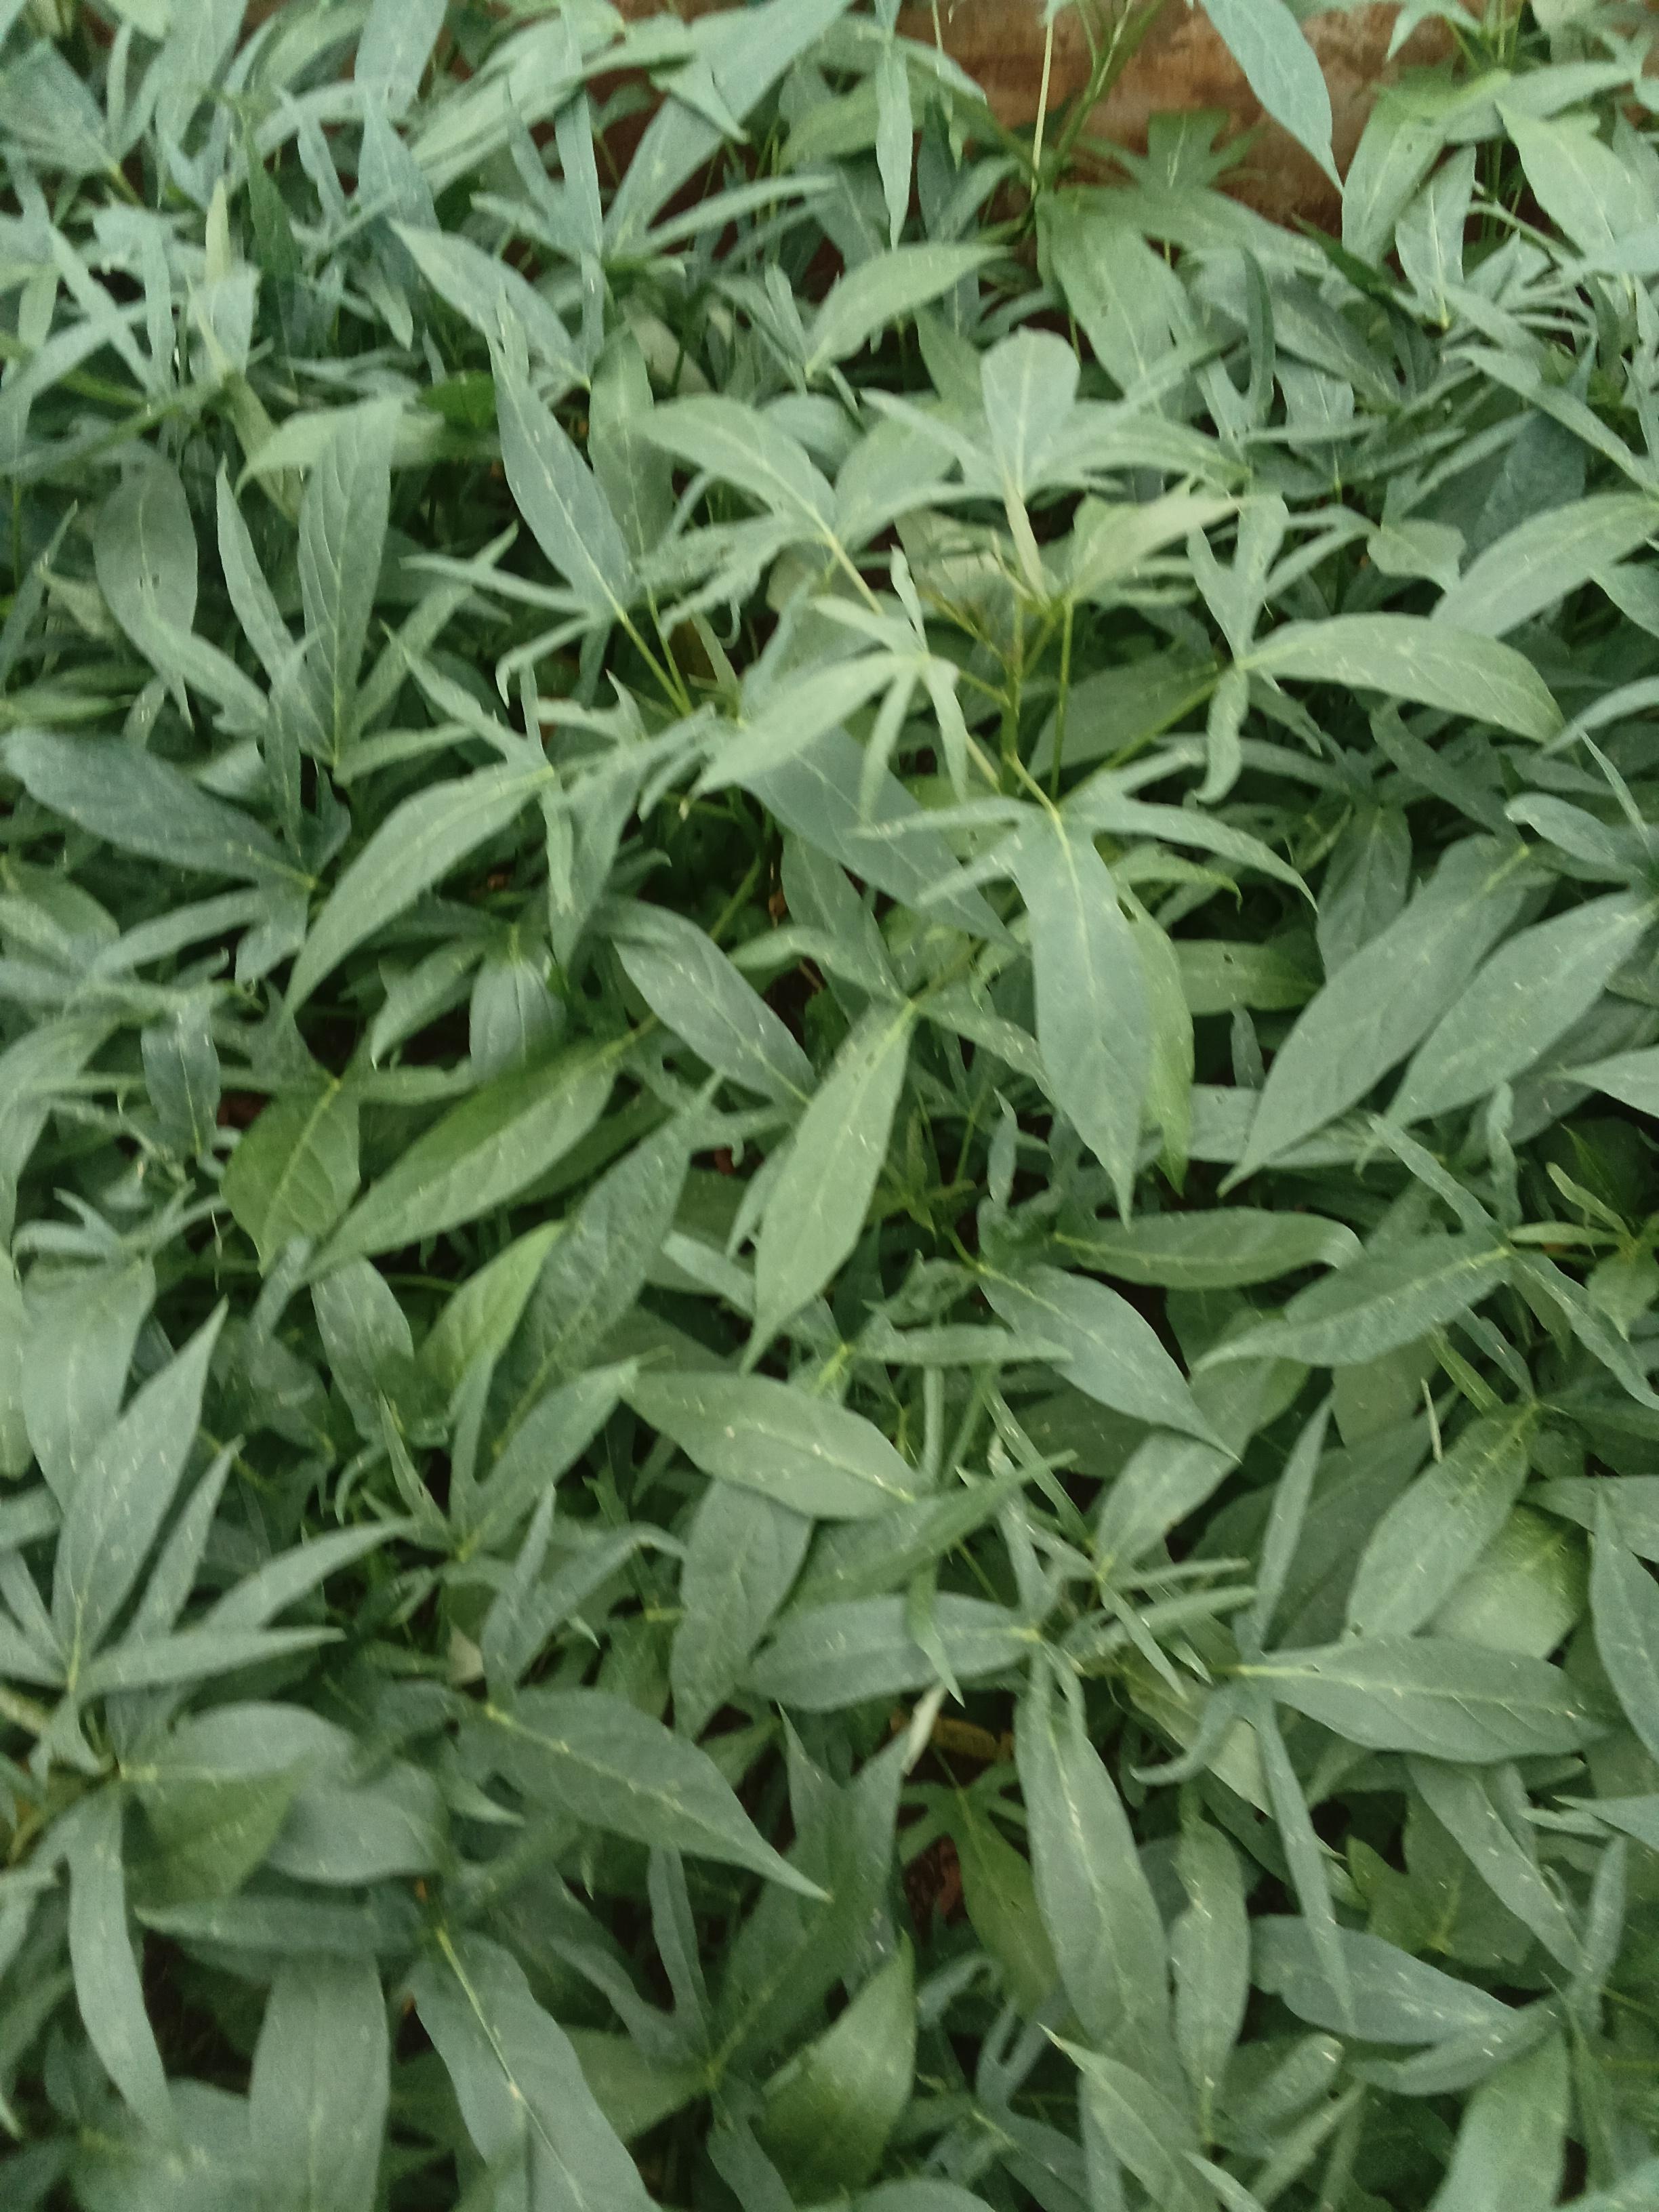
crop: sweet potato
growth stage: vegetative
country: Kenya
